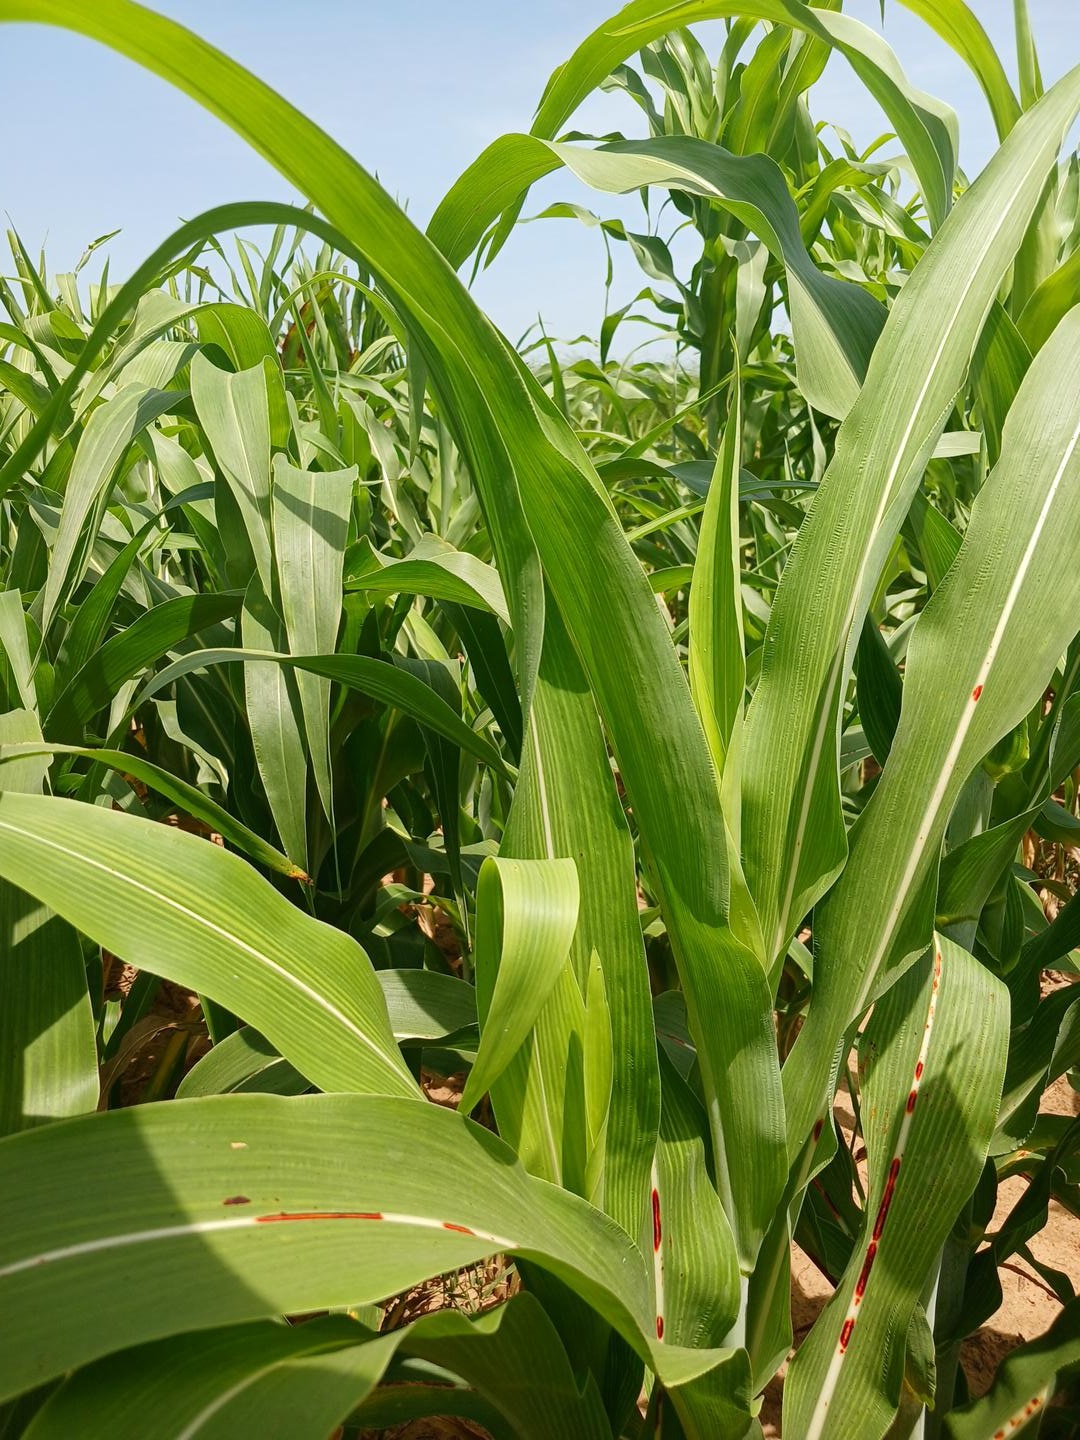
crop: sorghum
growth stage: vegetative
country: Senegal
